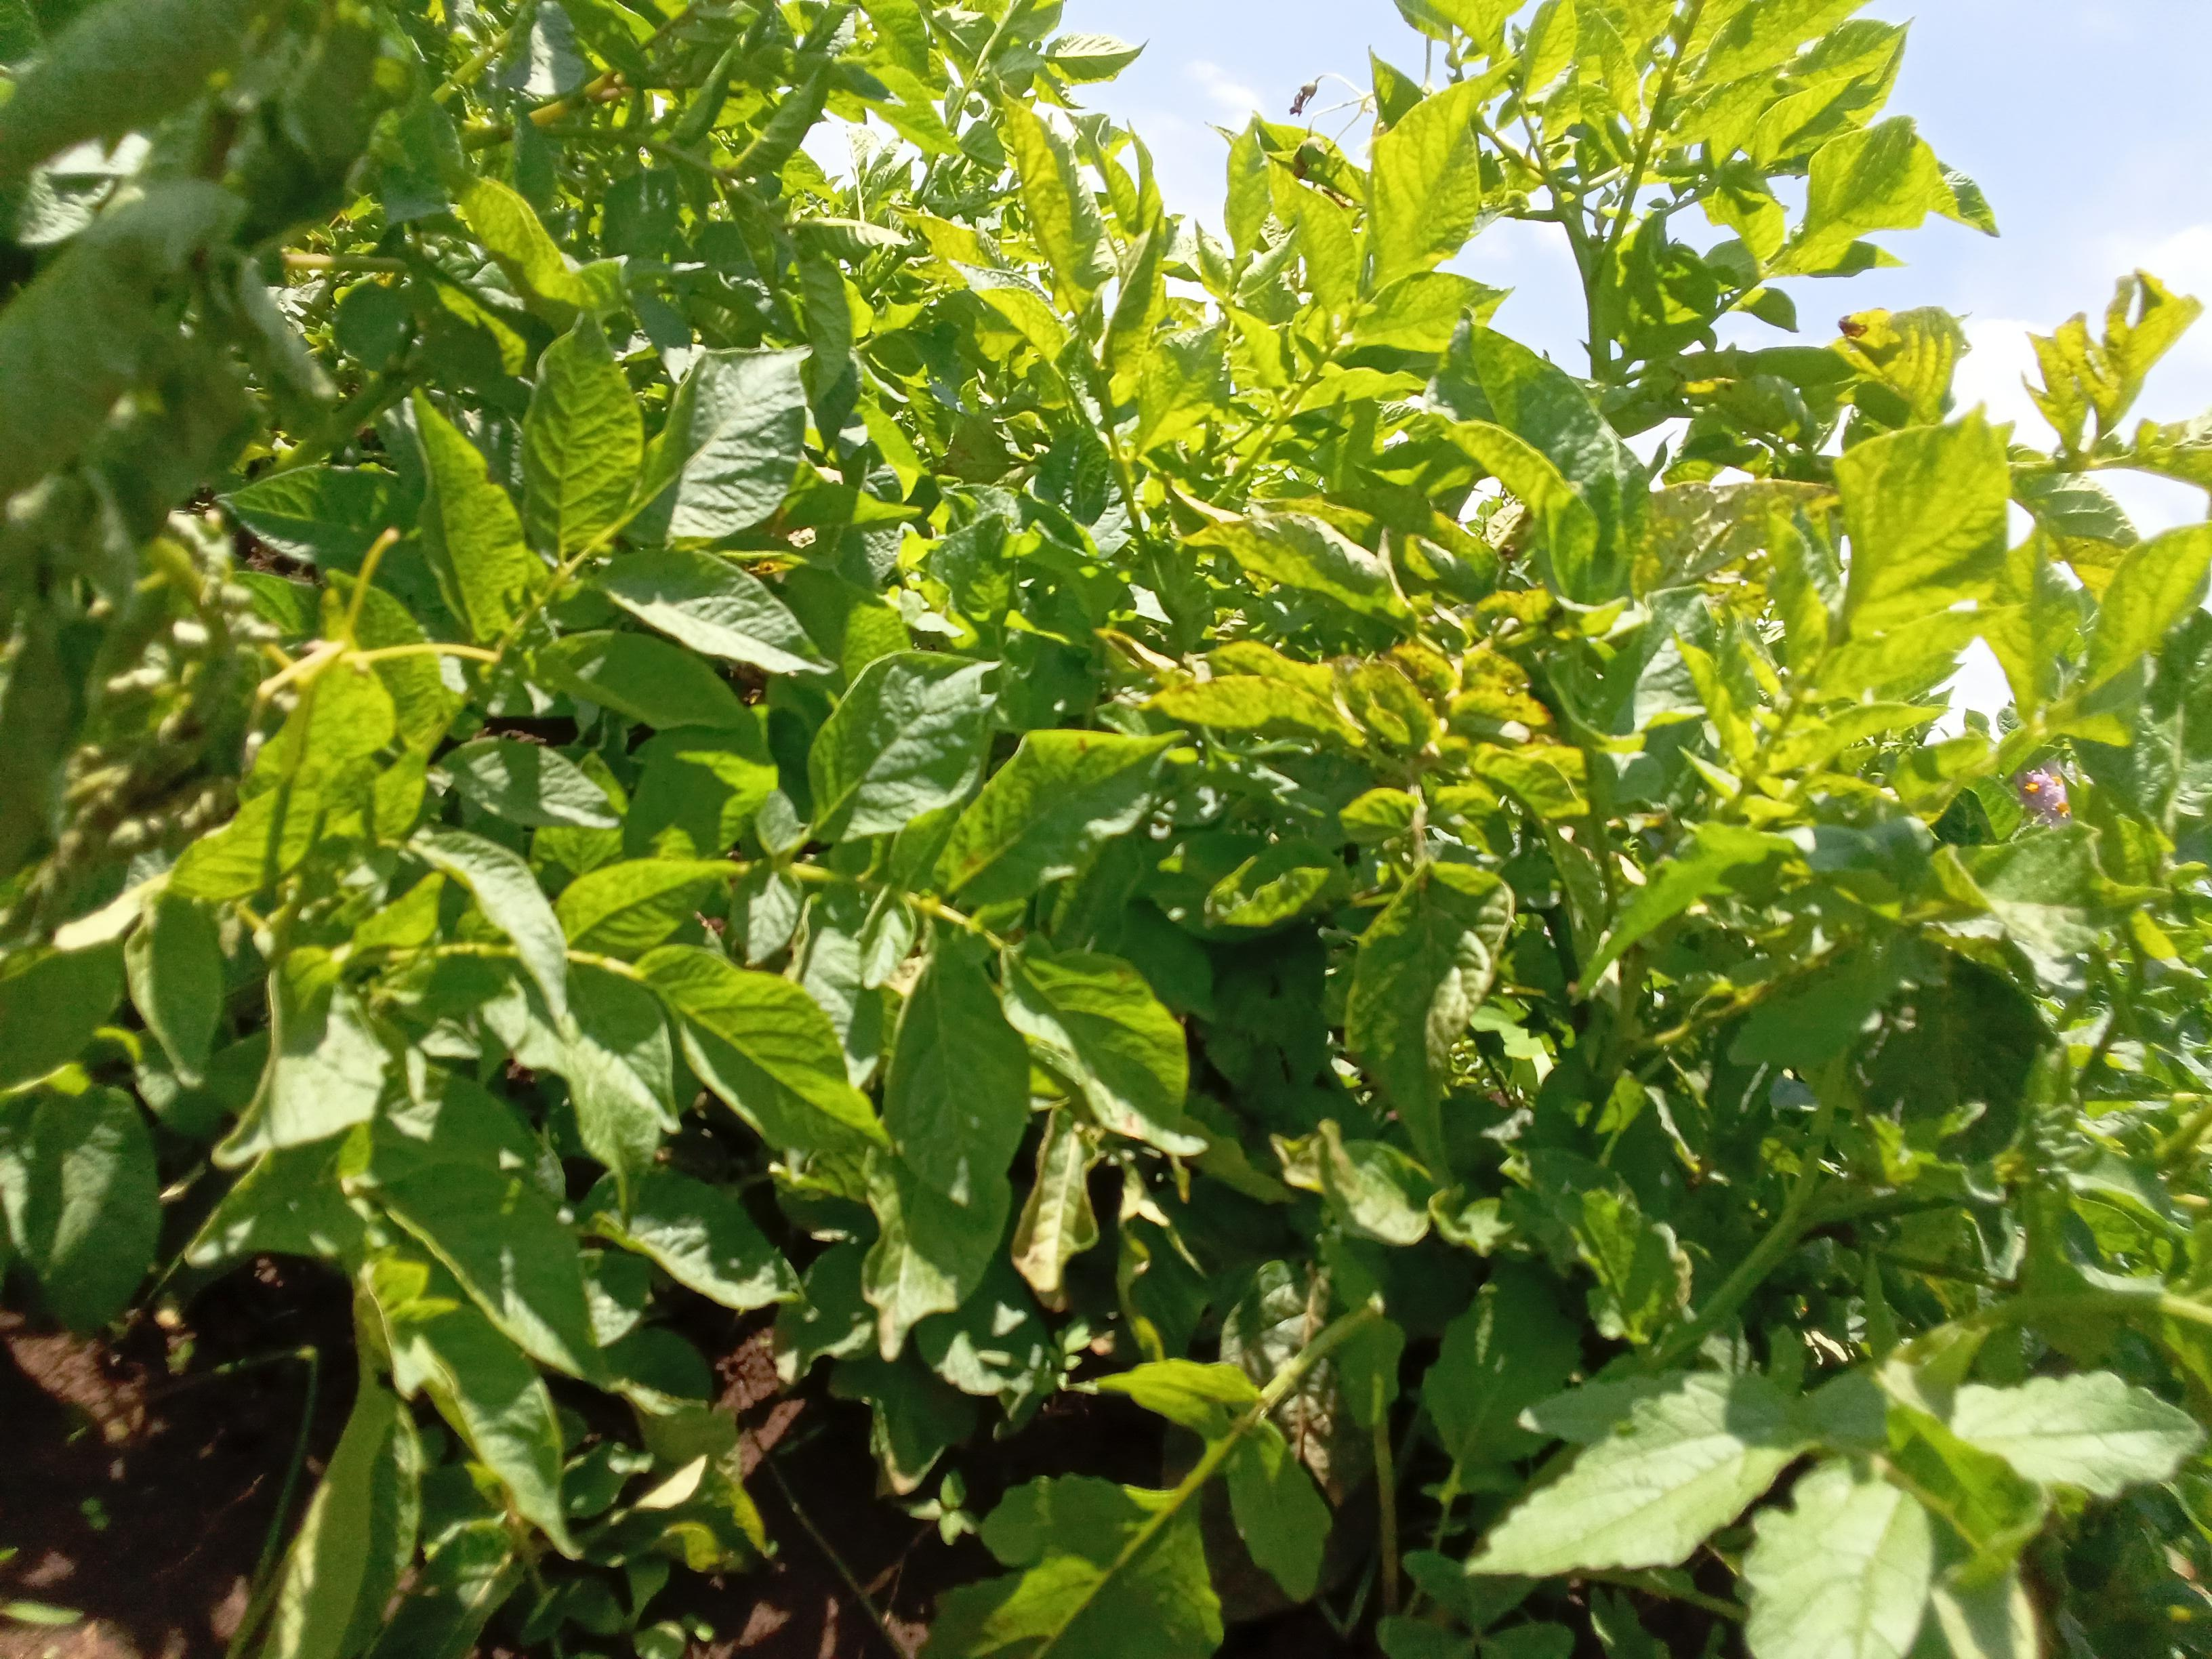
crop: potato
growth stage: flowering
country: Kenya
